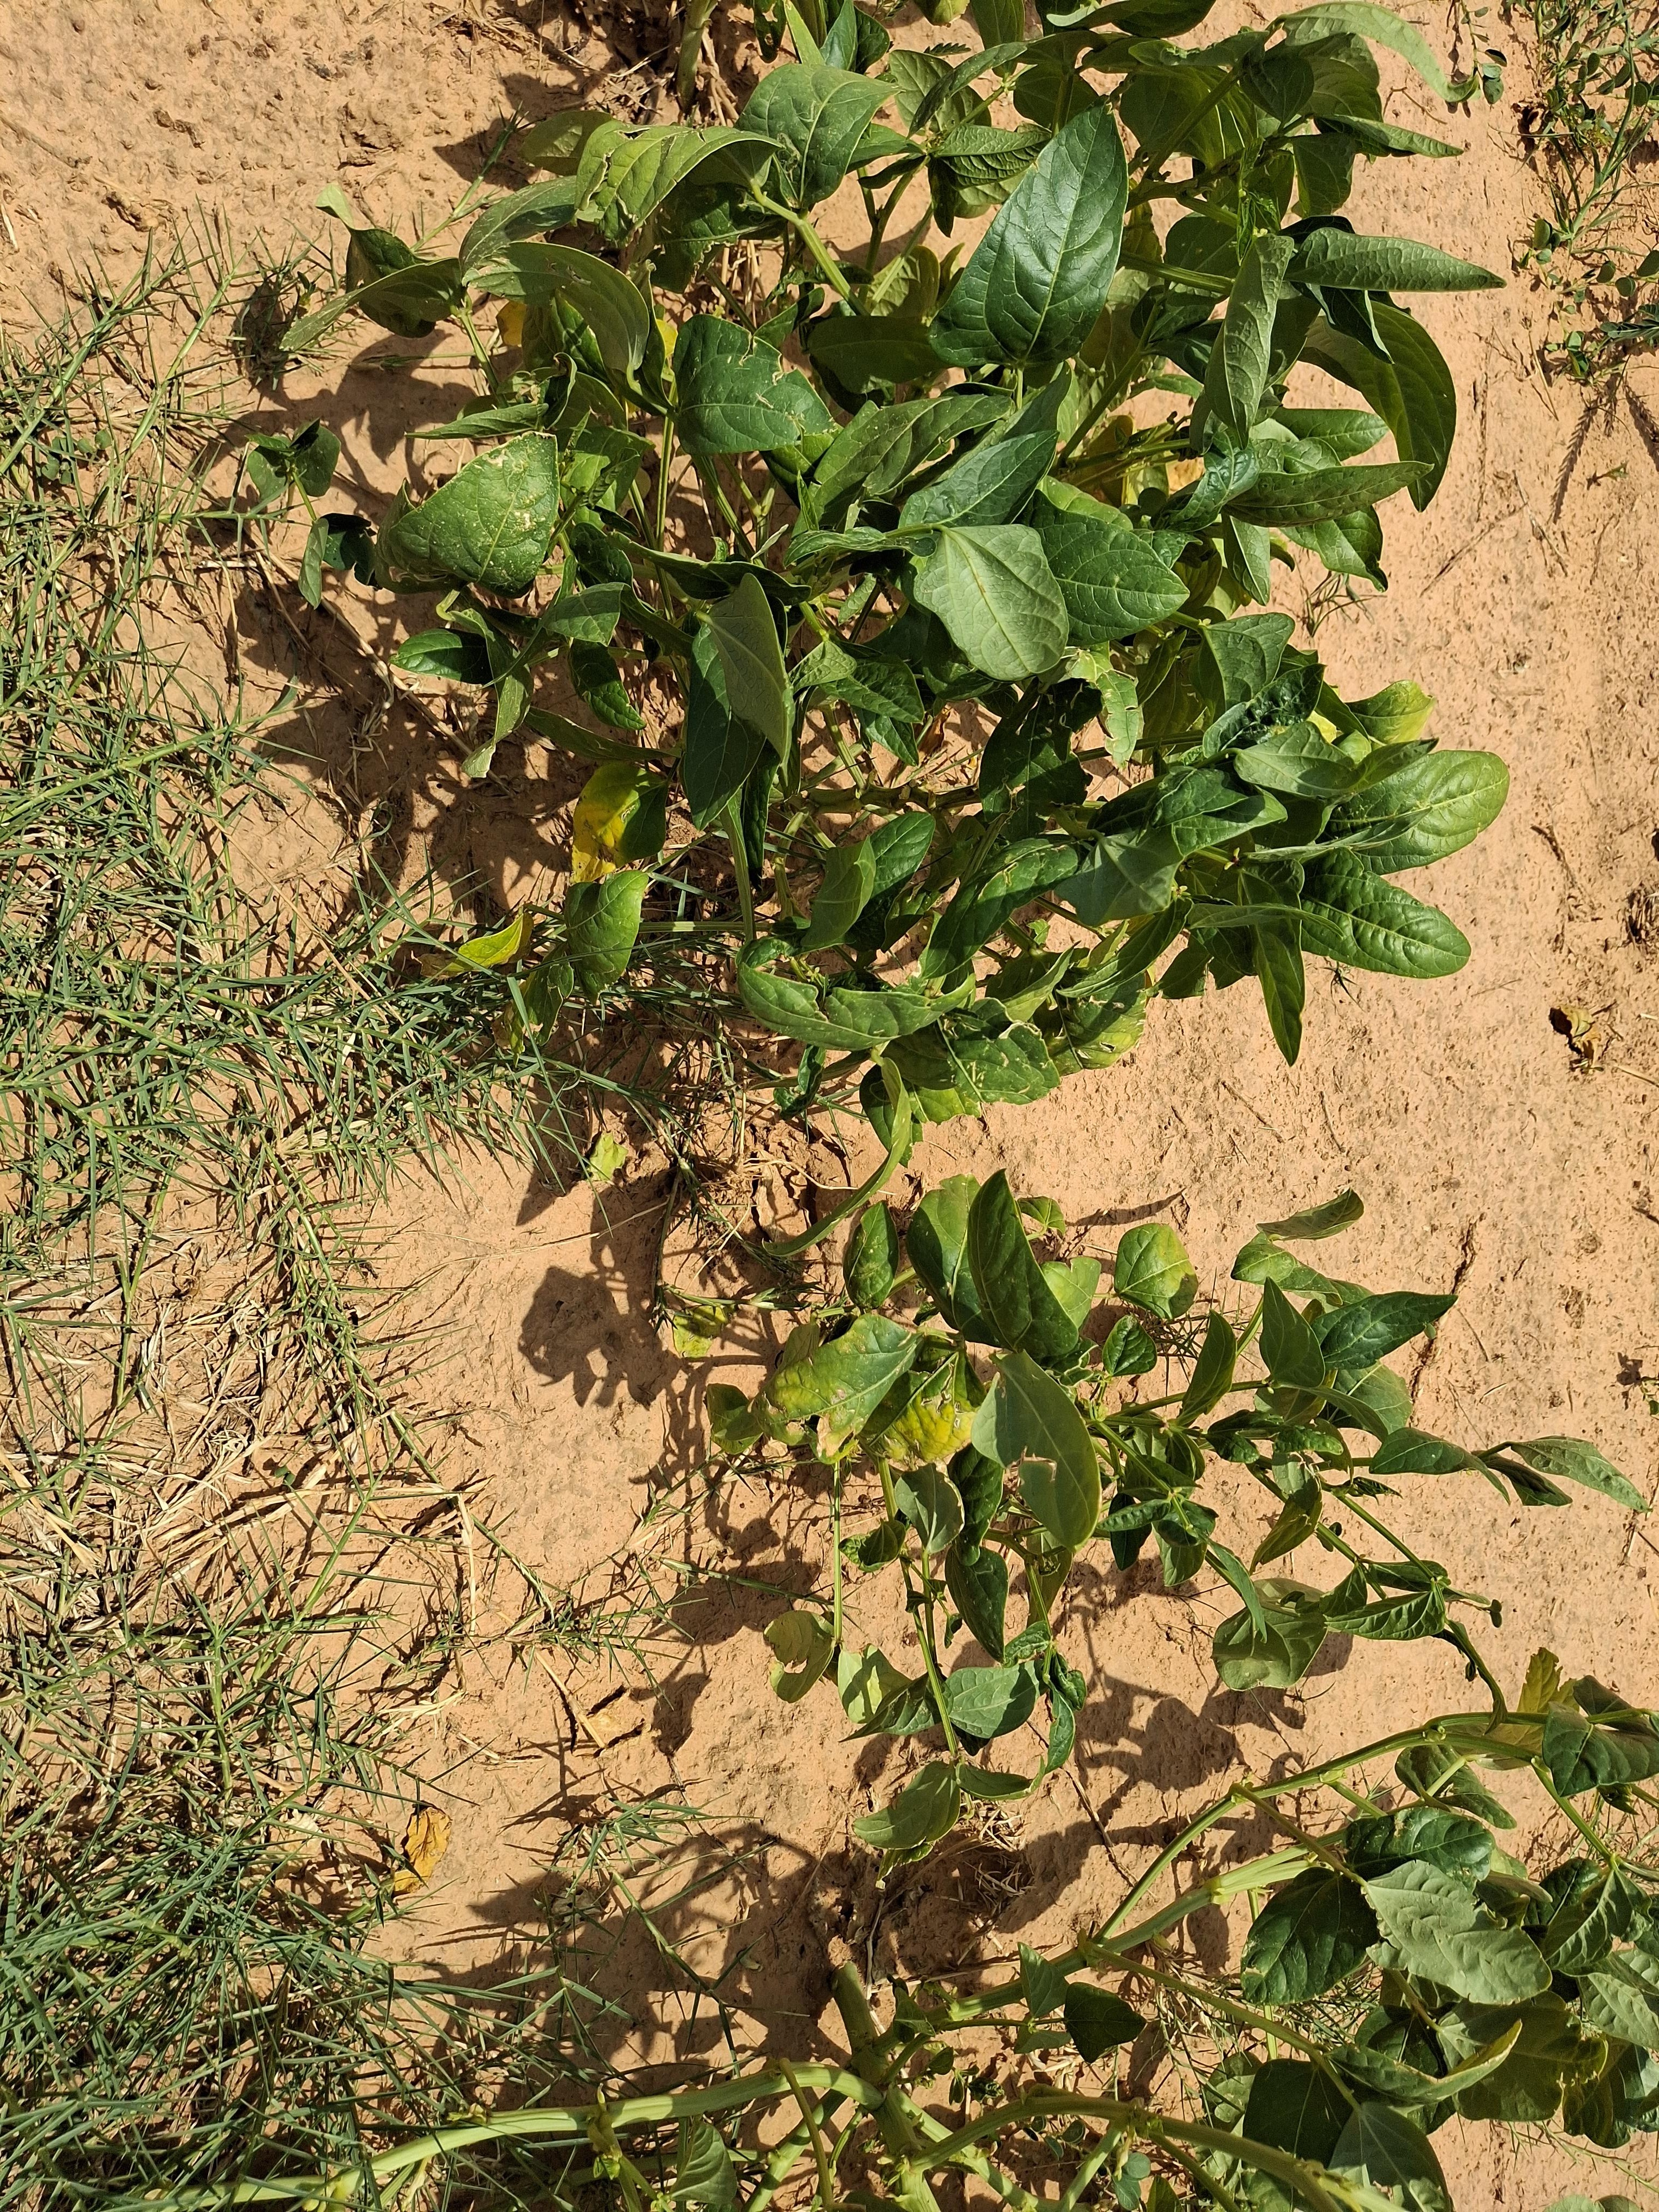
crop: cowpea
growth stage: harvest maturity
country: Nigeria
